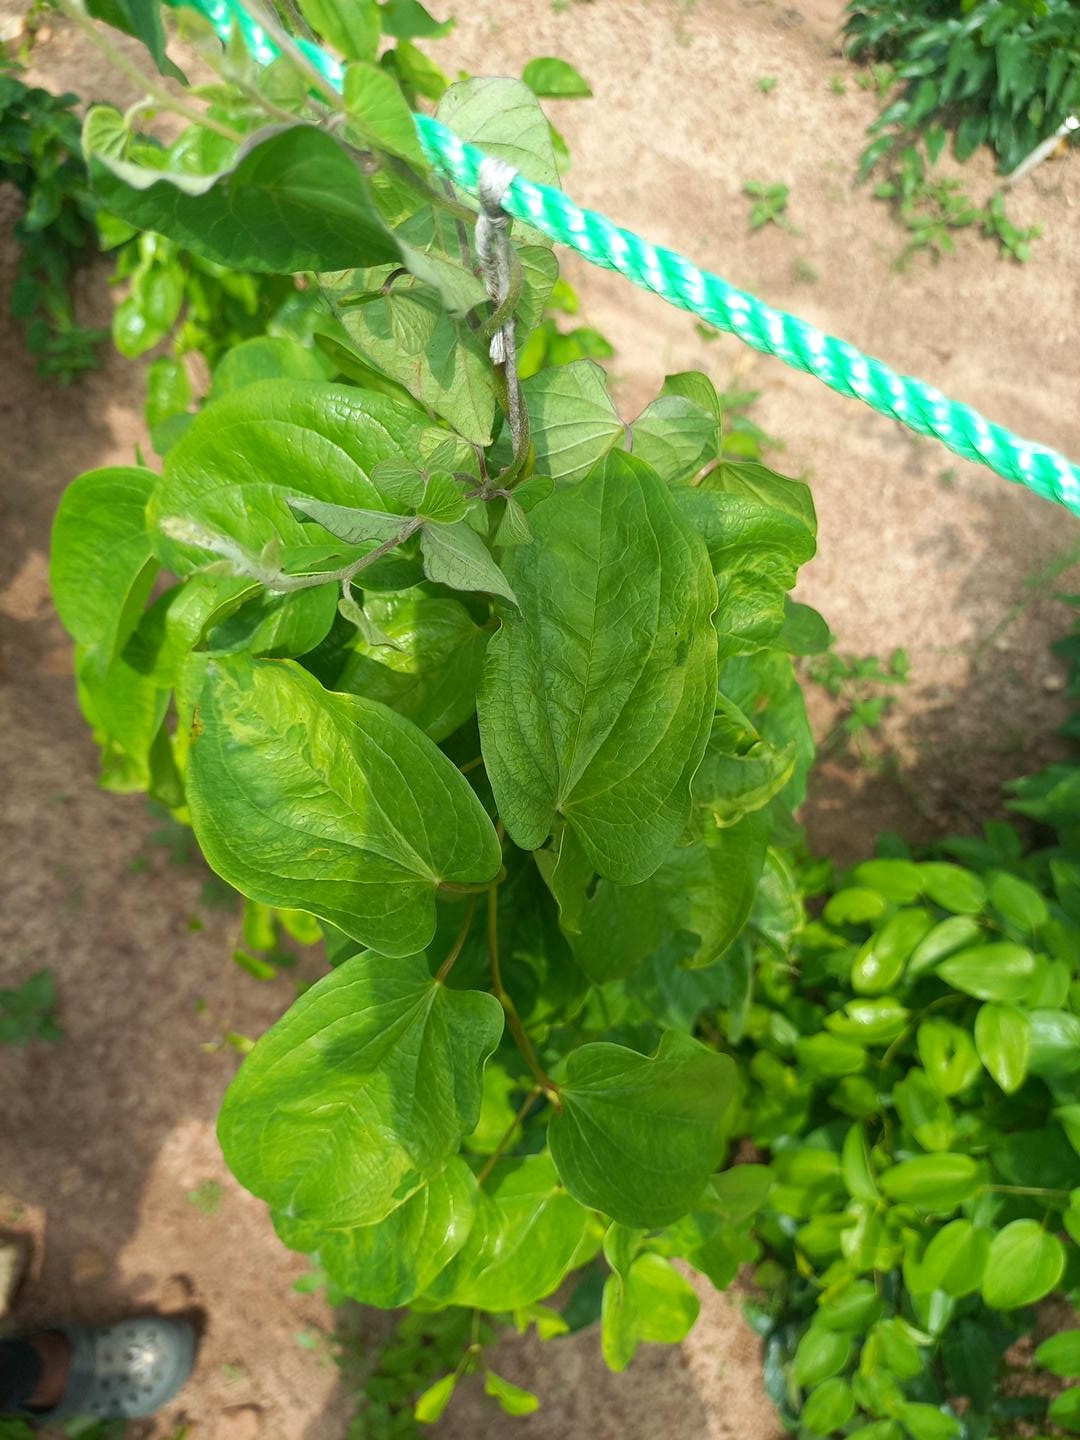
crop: yam
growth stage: vegetative
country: Nigeria
